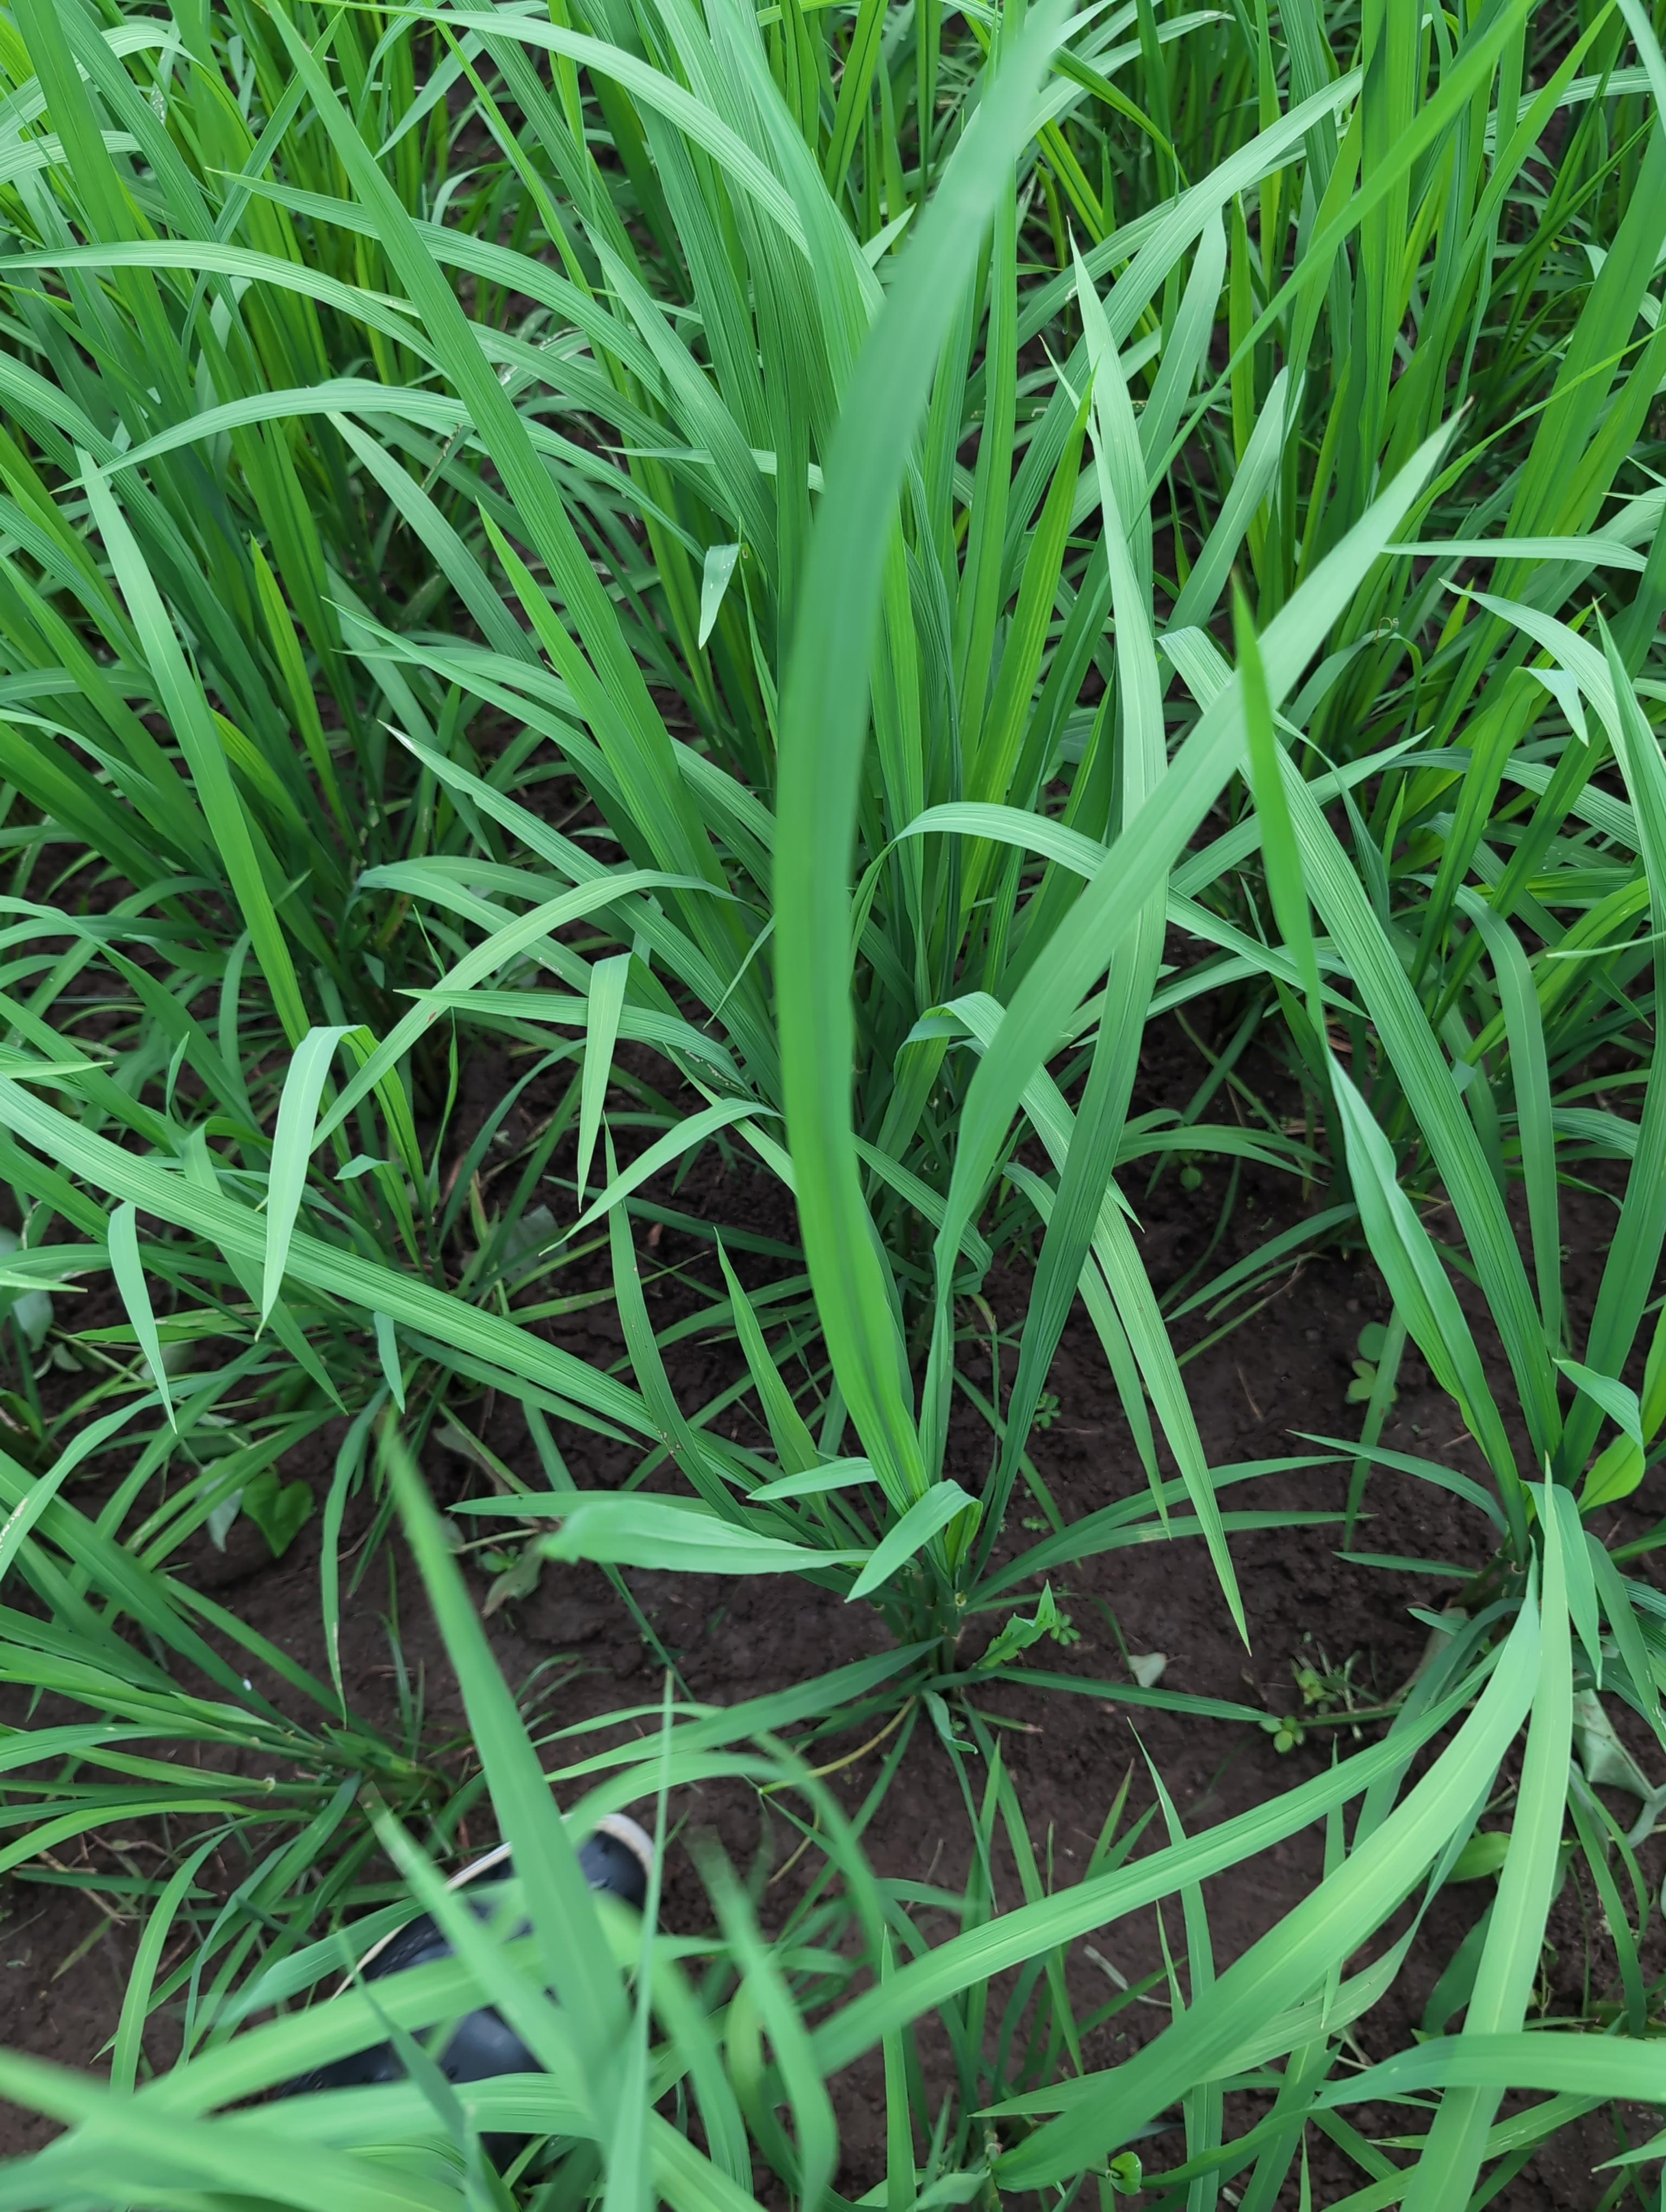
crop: rice
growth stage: elongation stem
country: Côte d'Ivoire
